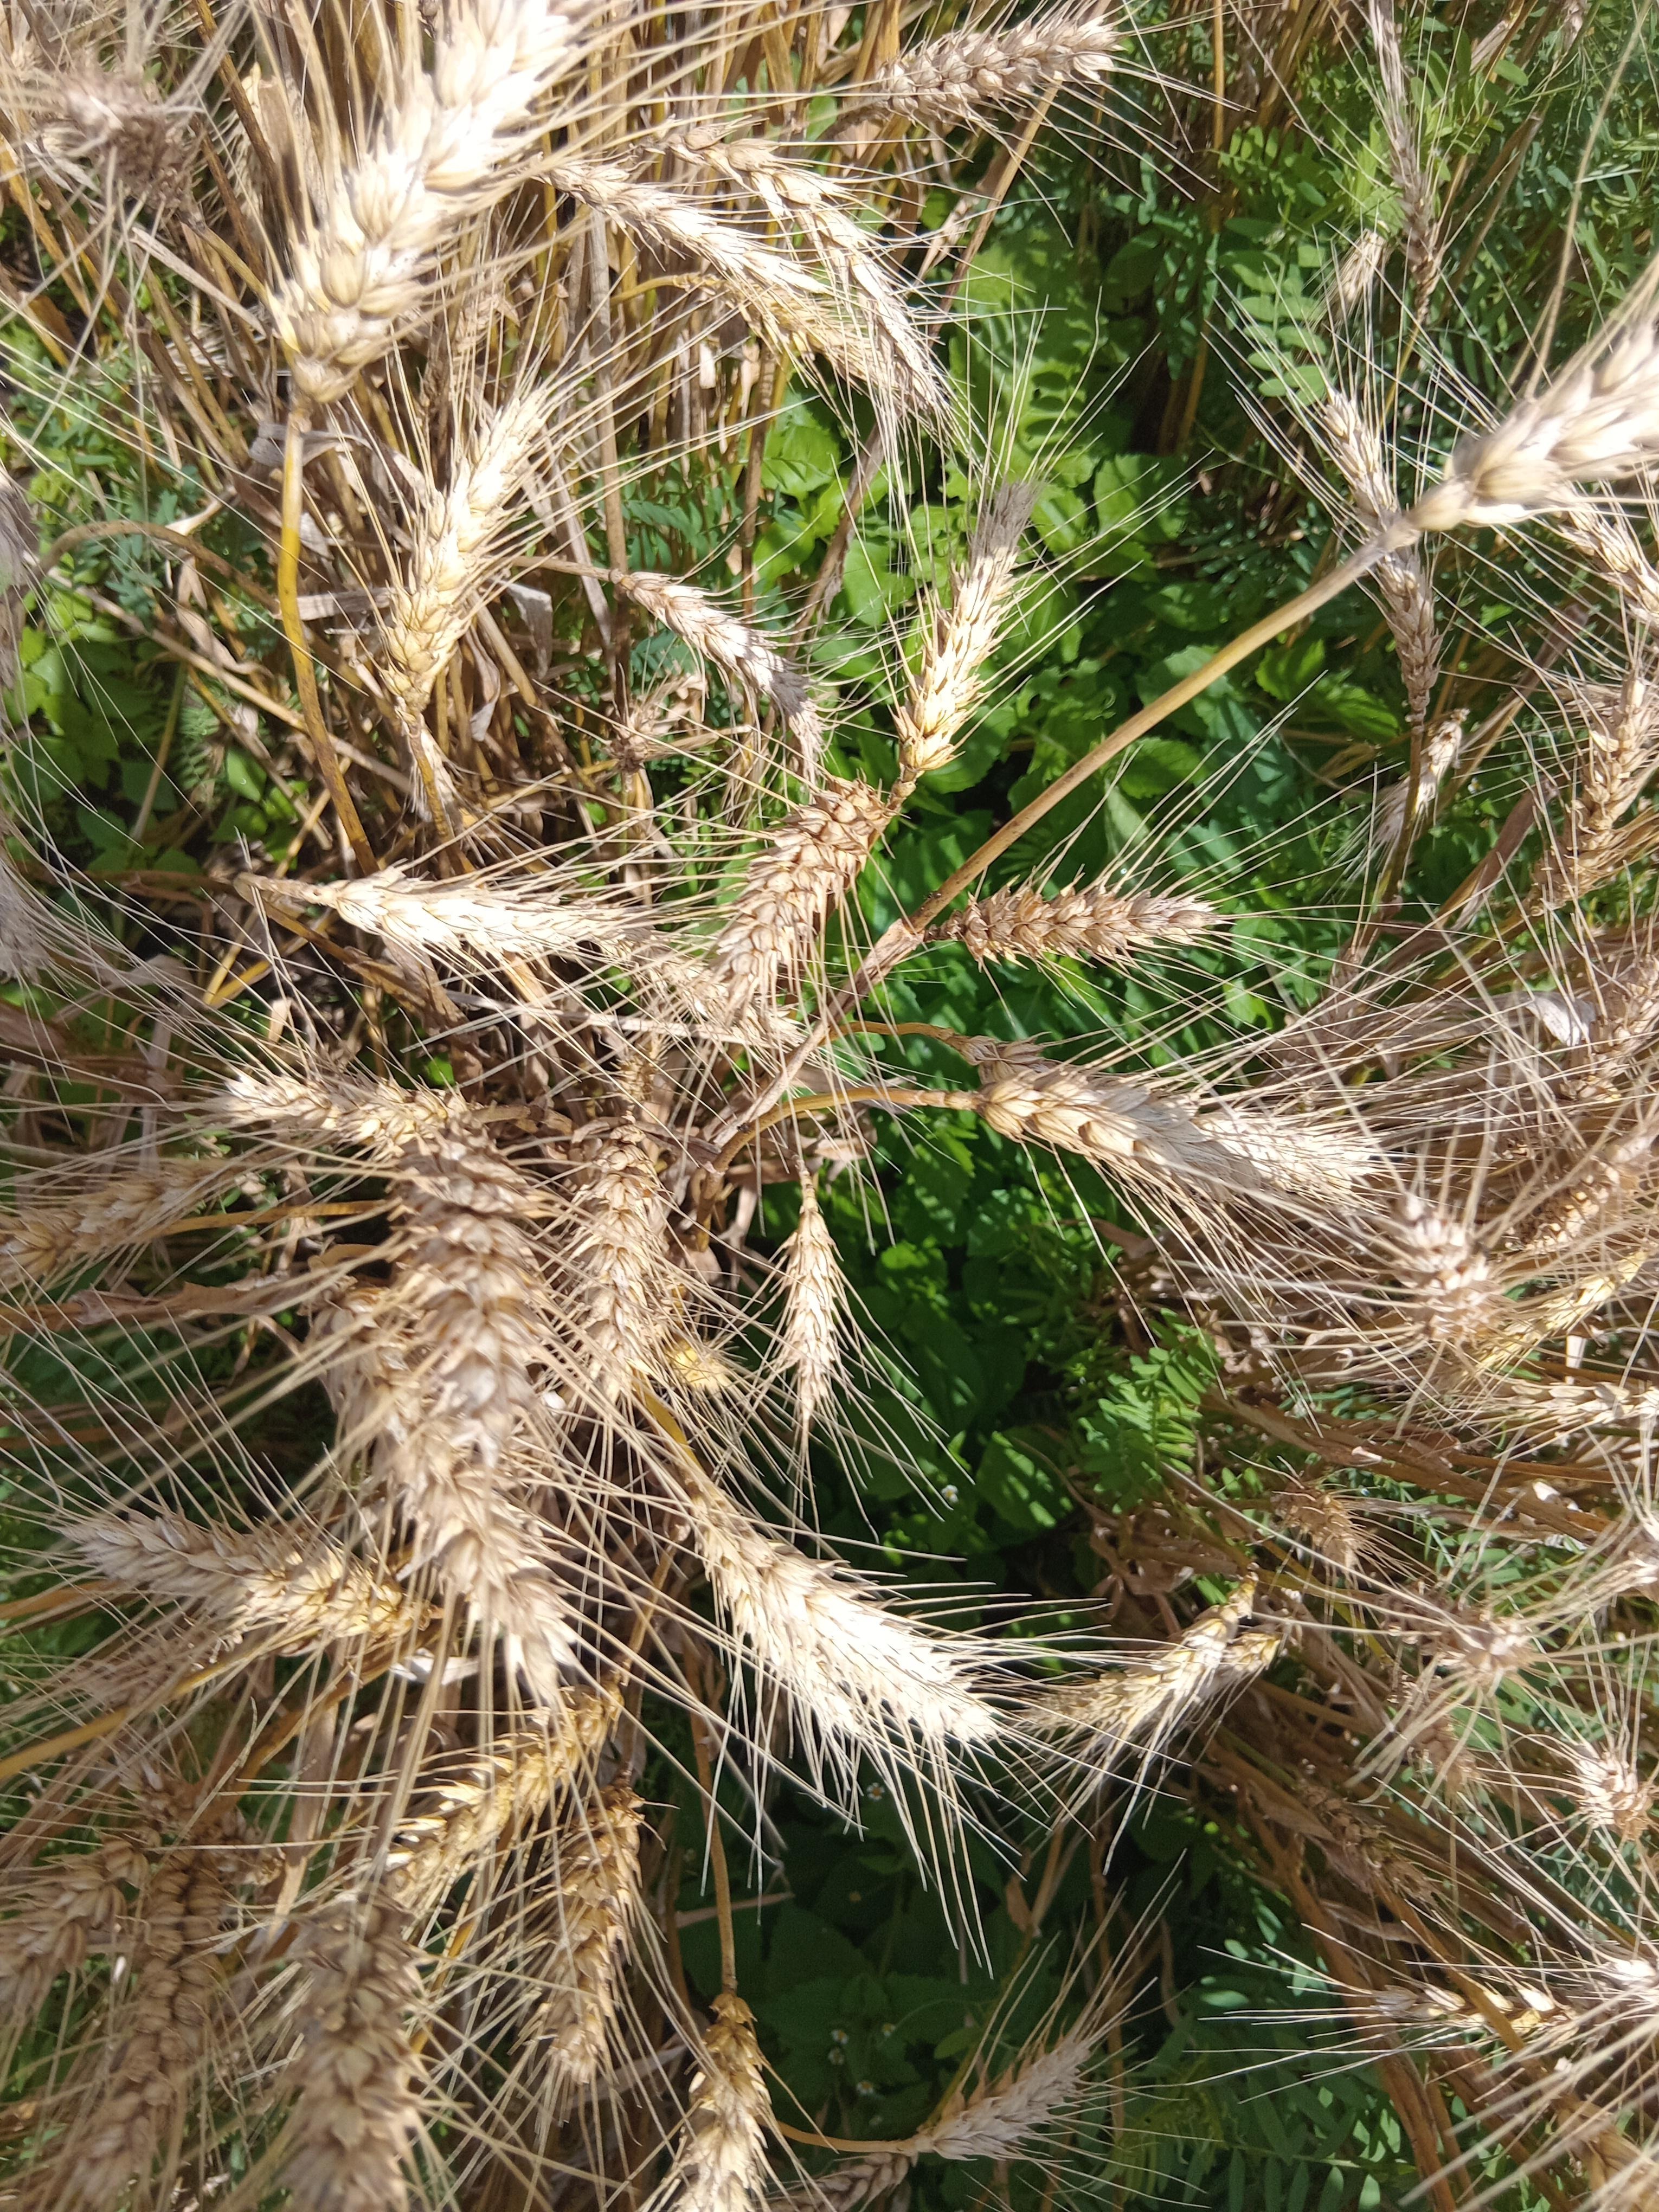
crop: wheat
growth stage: maturity
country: Kenya
